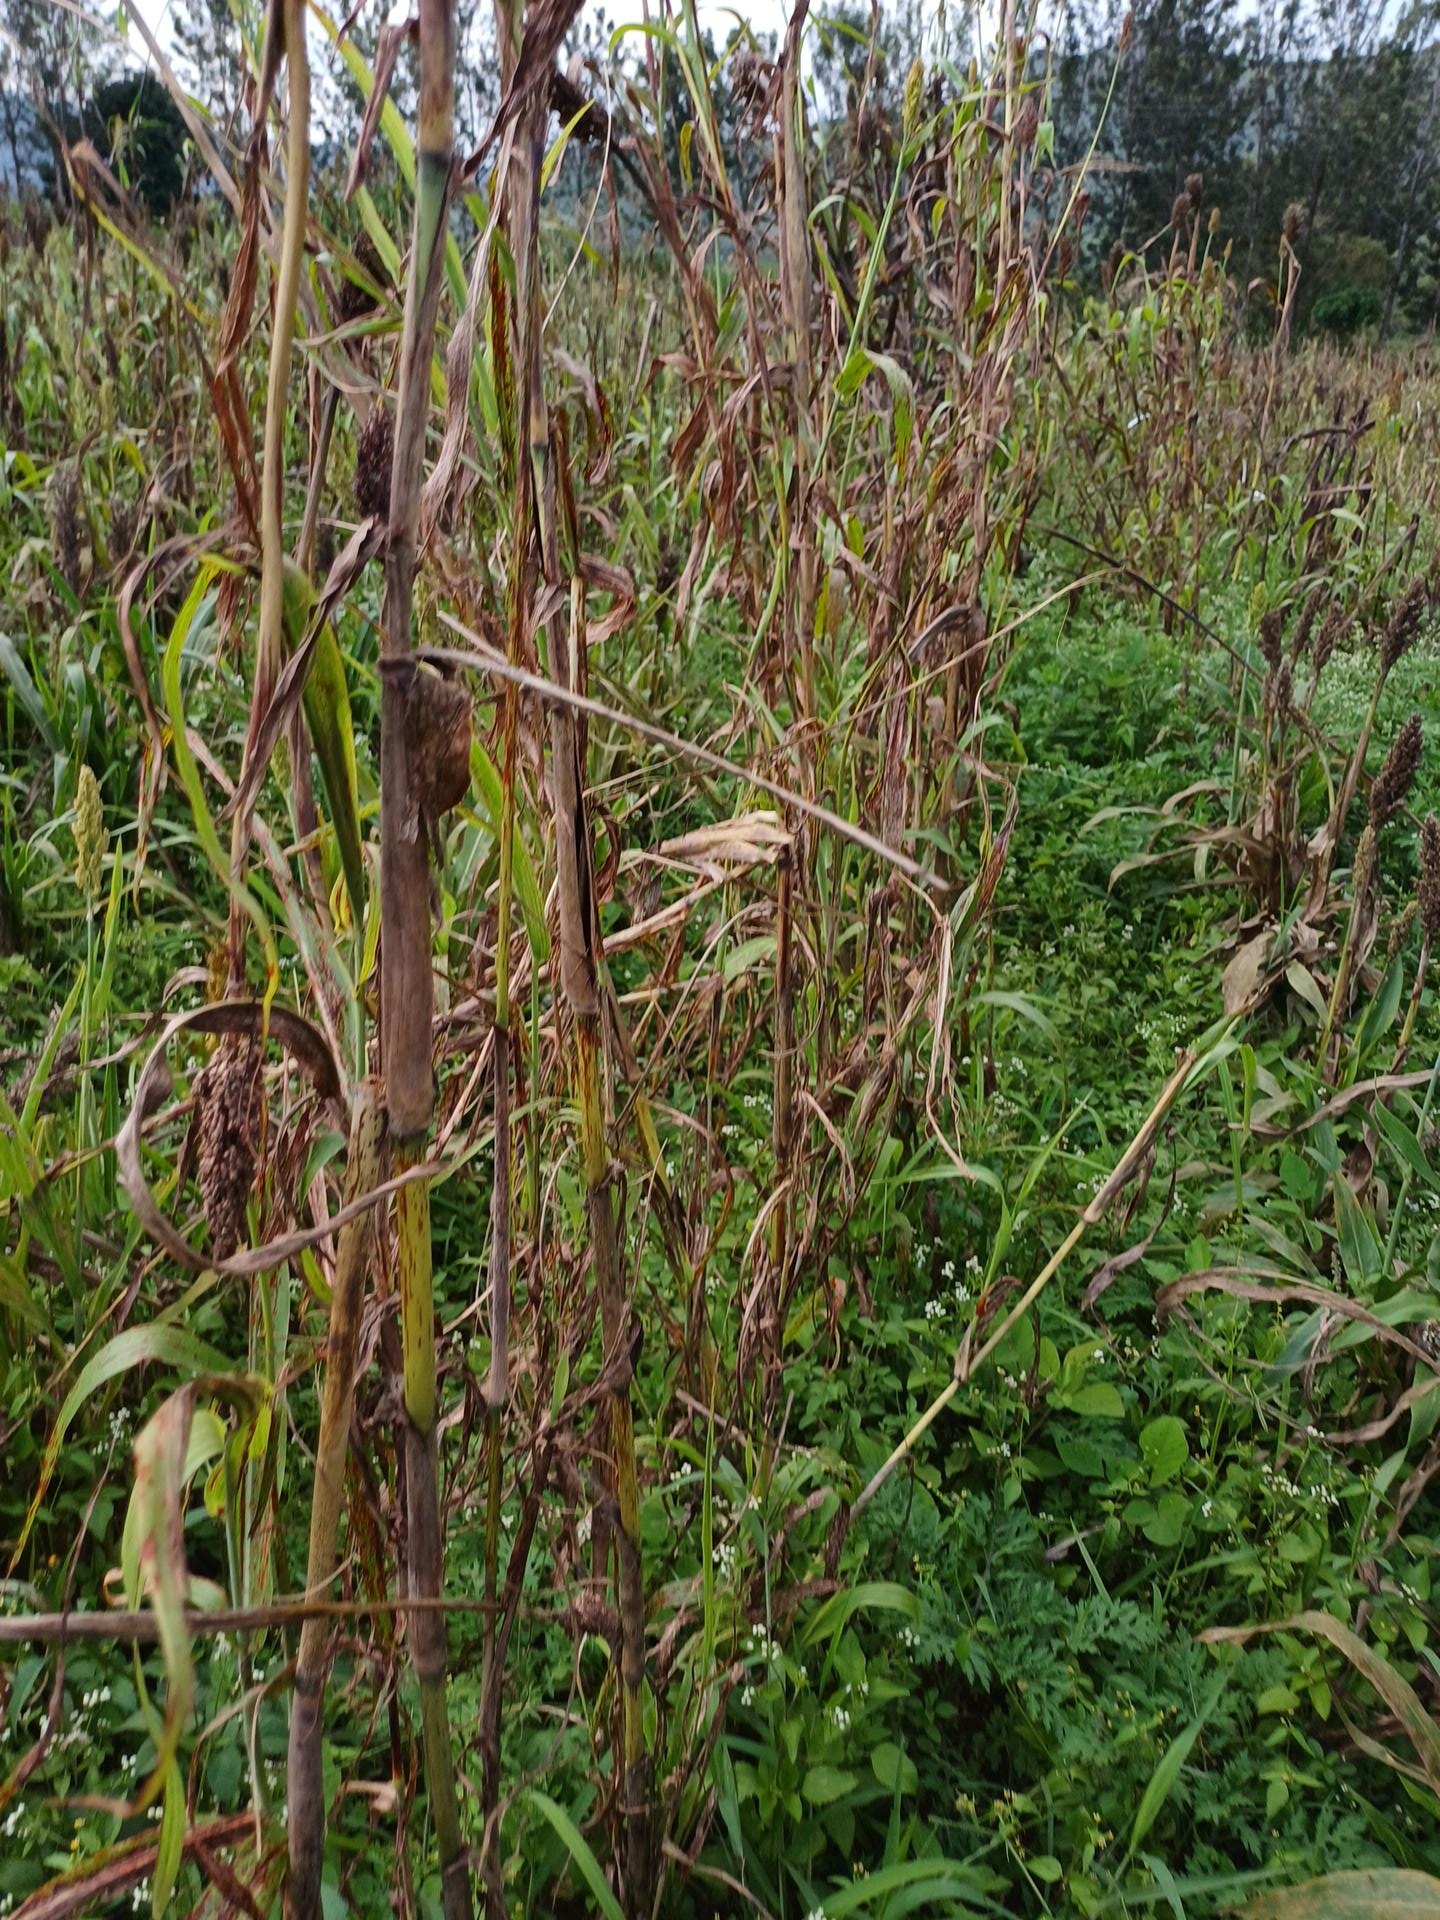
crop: sorghum
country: Kenya
